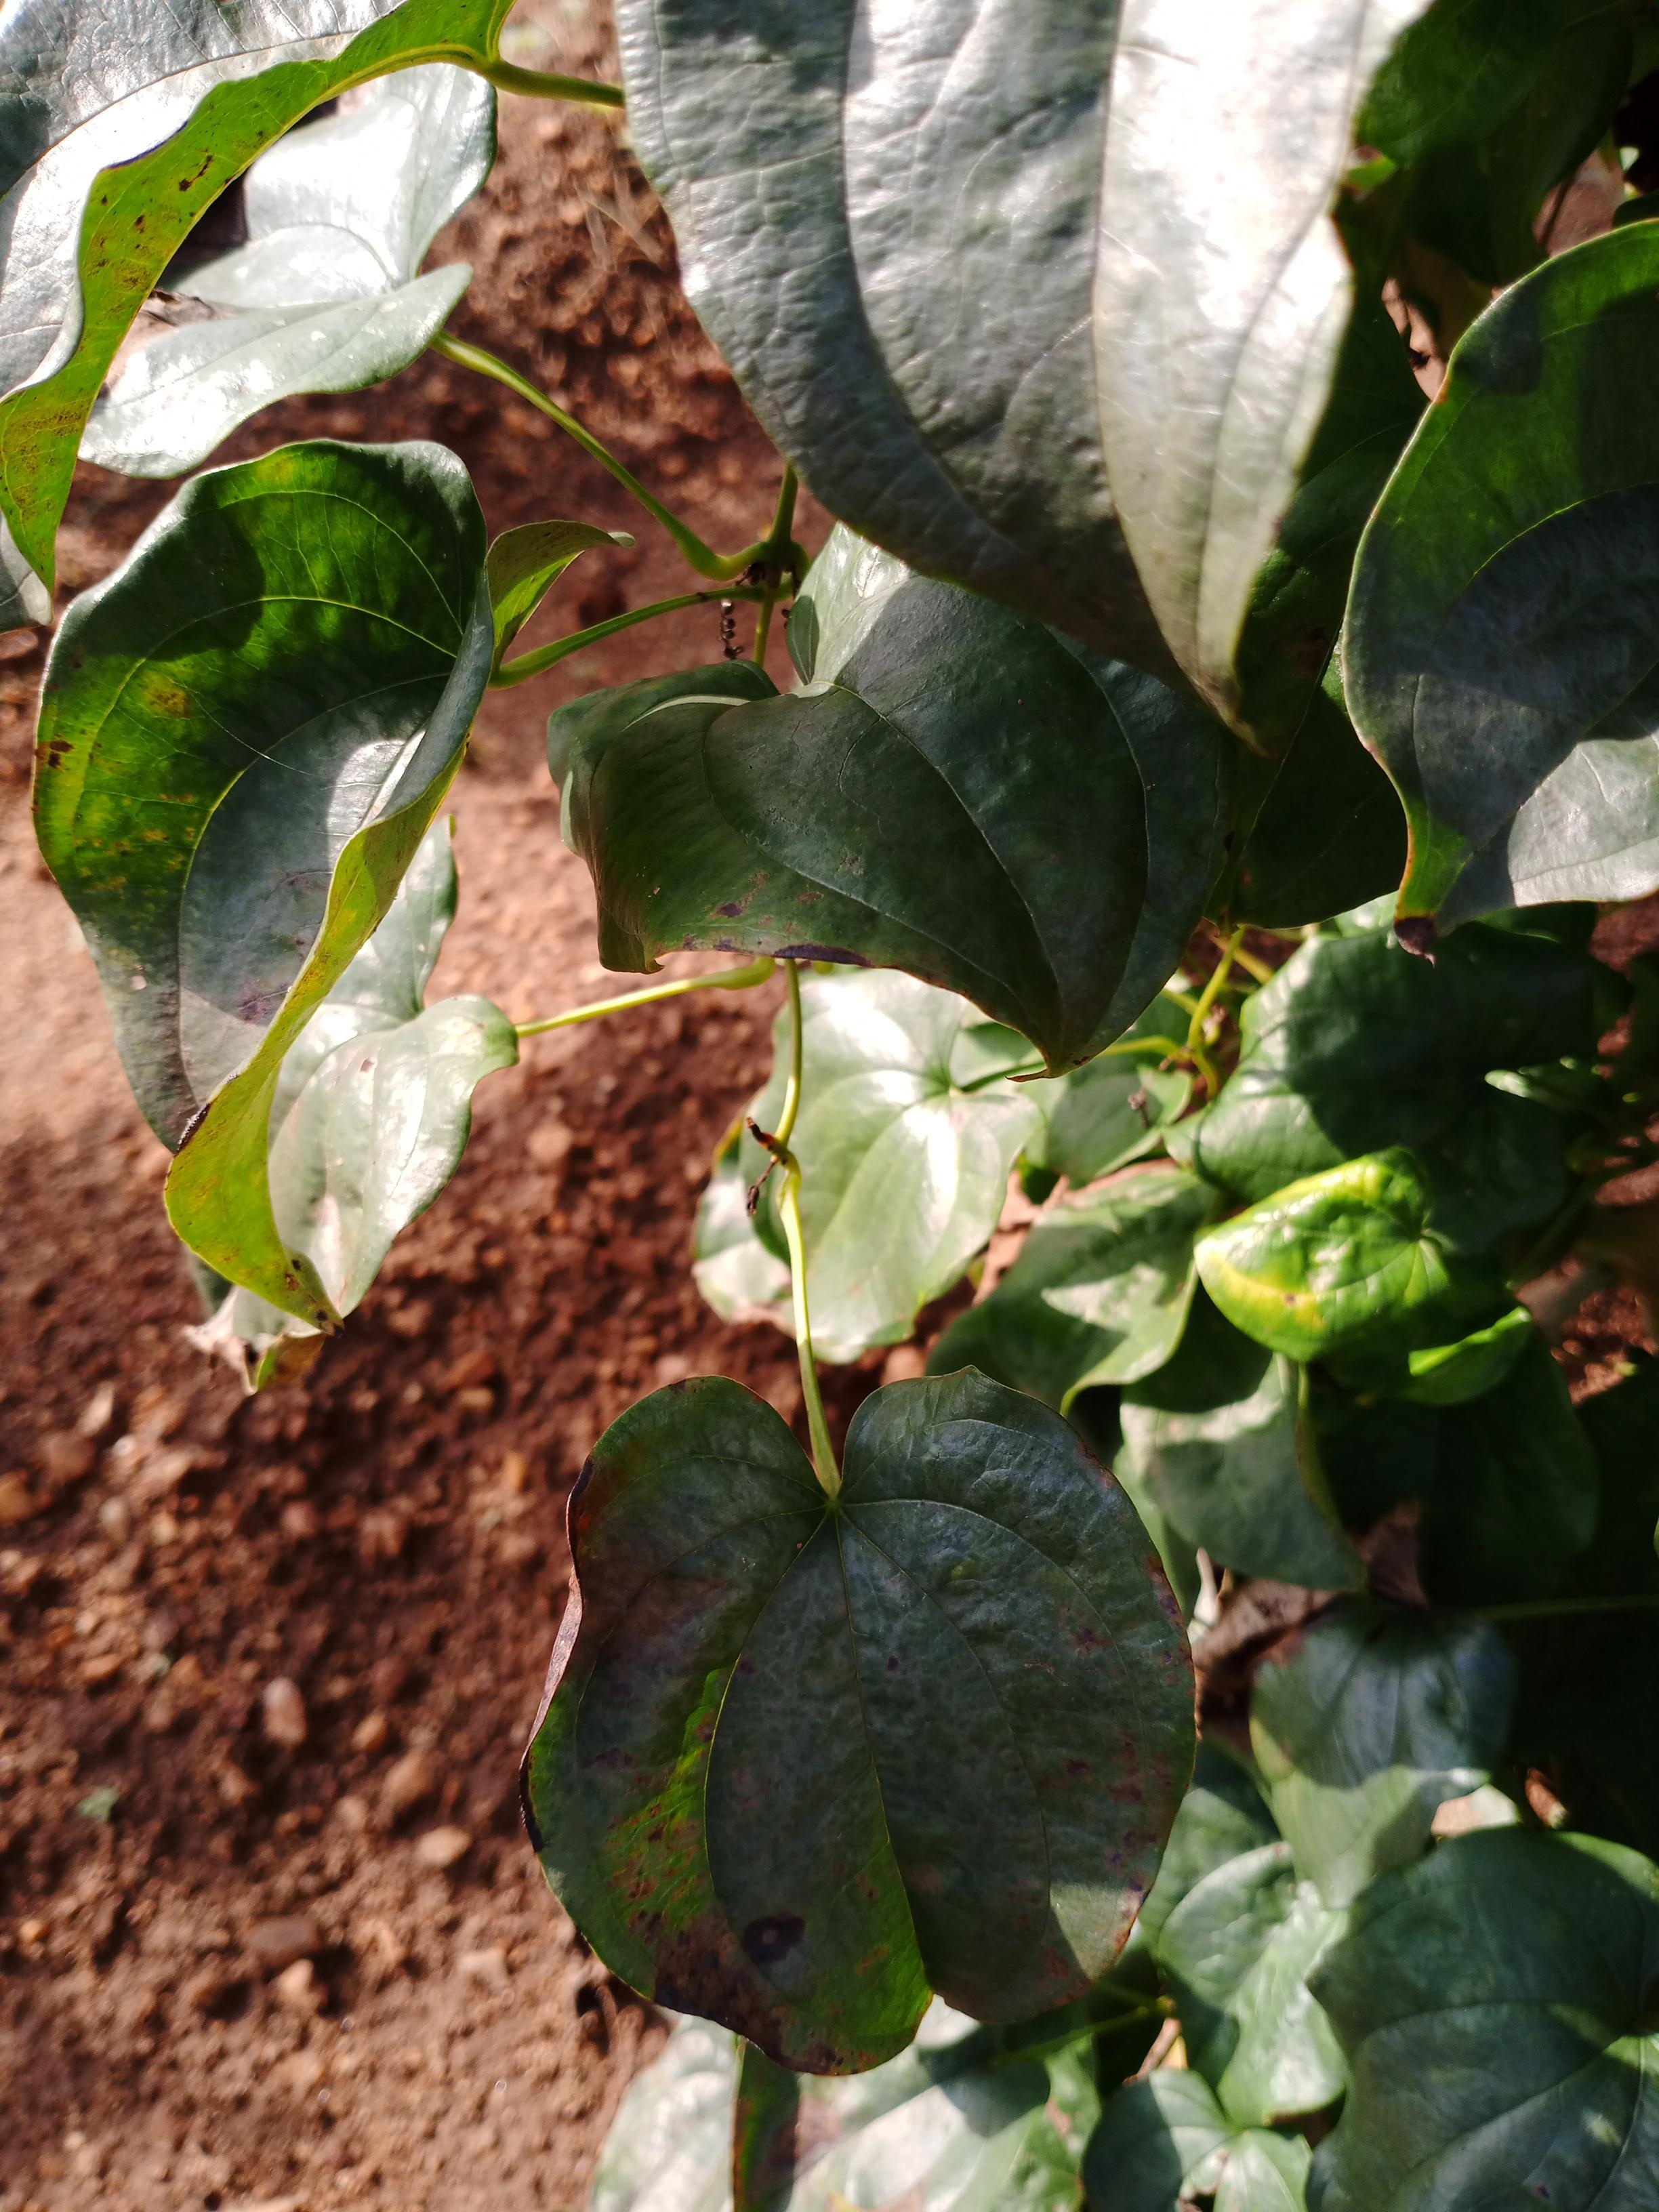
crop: yam
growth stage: vegetative
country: Nigeria
